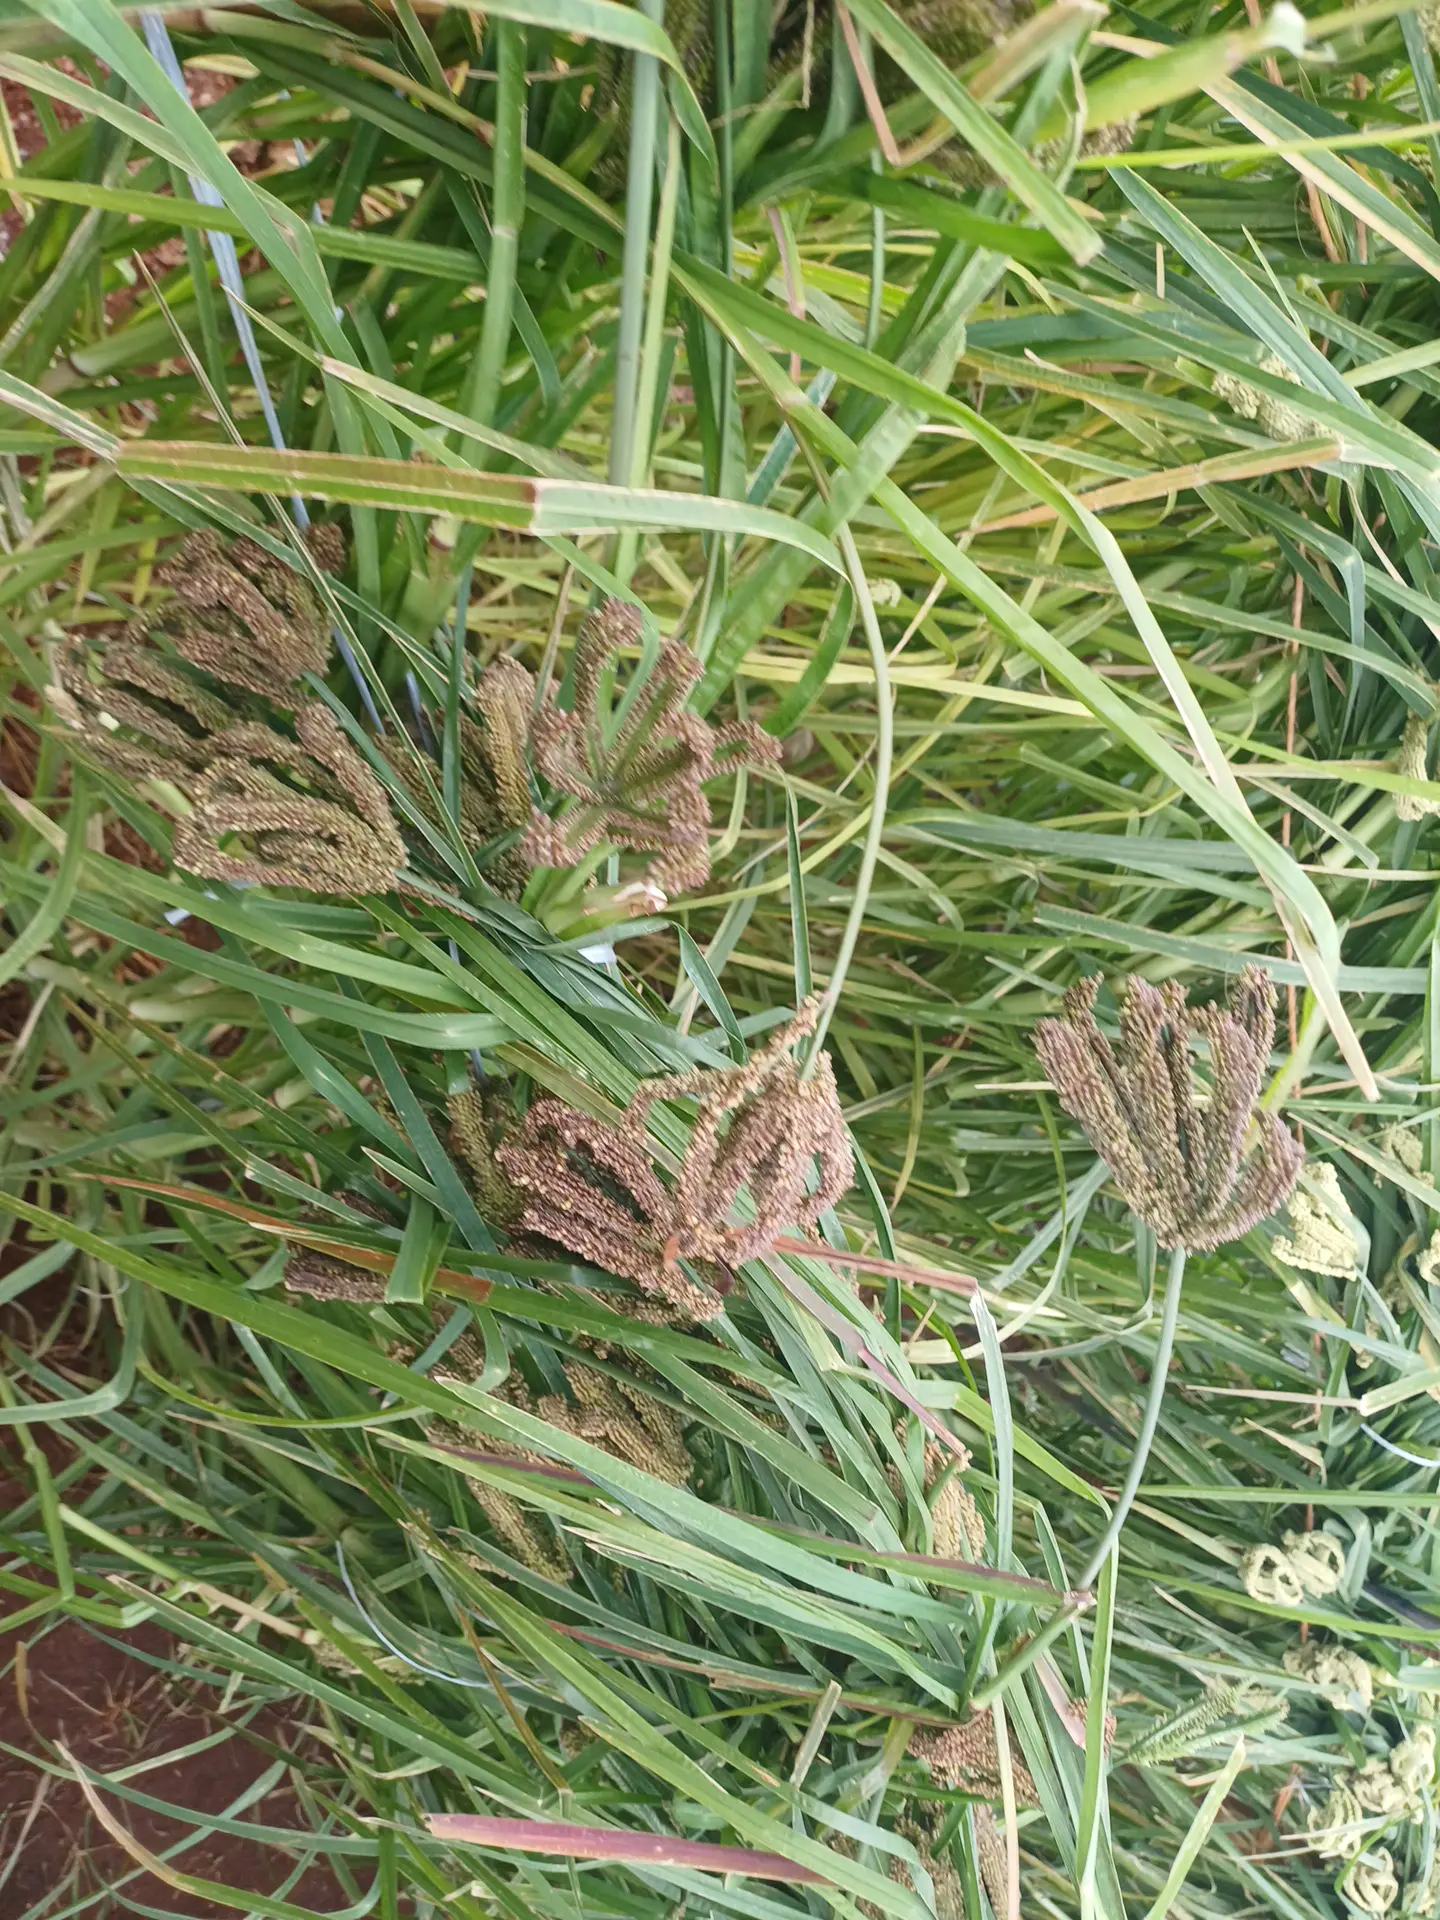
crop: finger millet
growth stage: filling grain
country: Kenya
